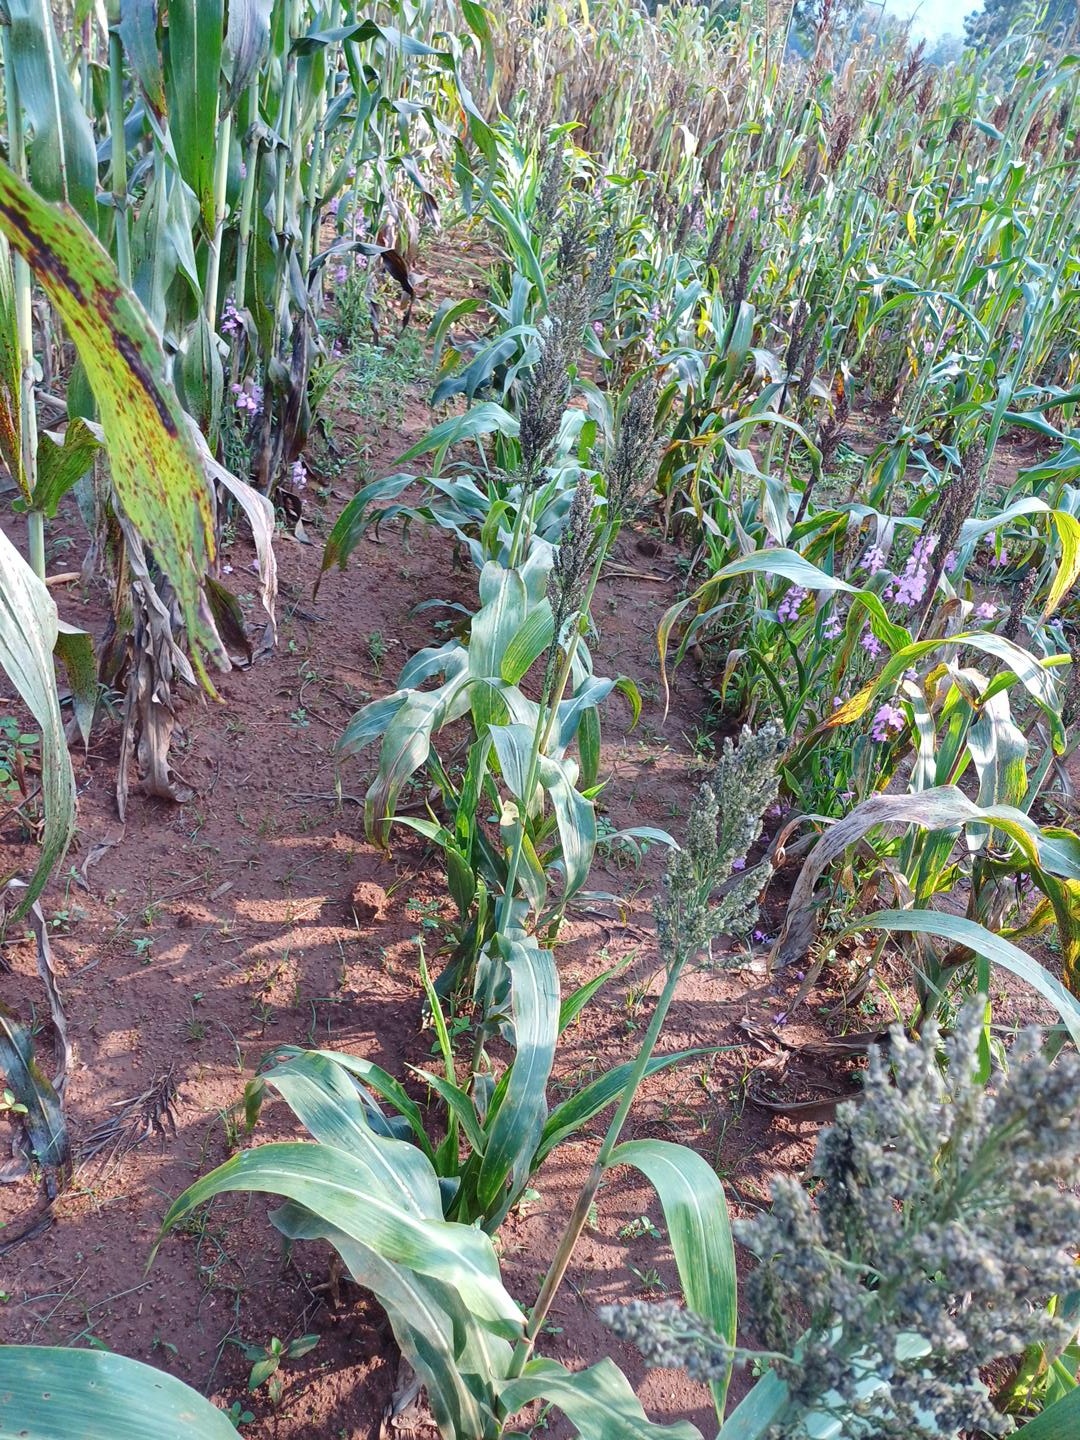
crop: sorghum
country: Kenya
